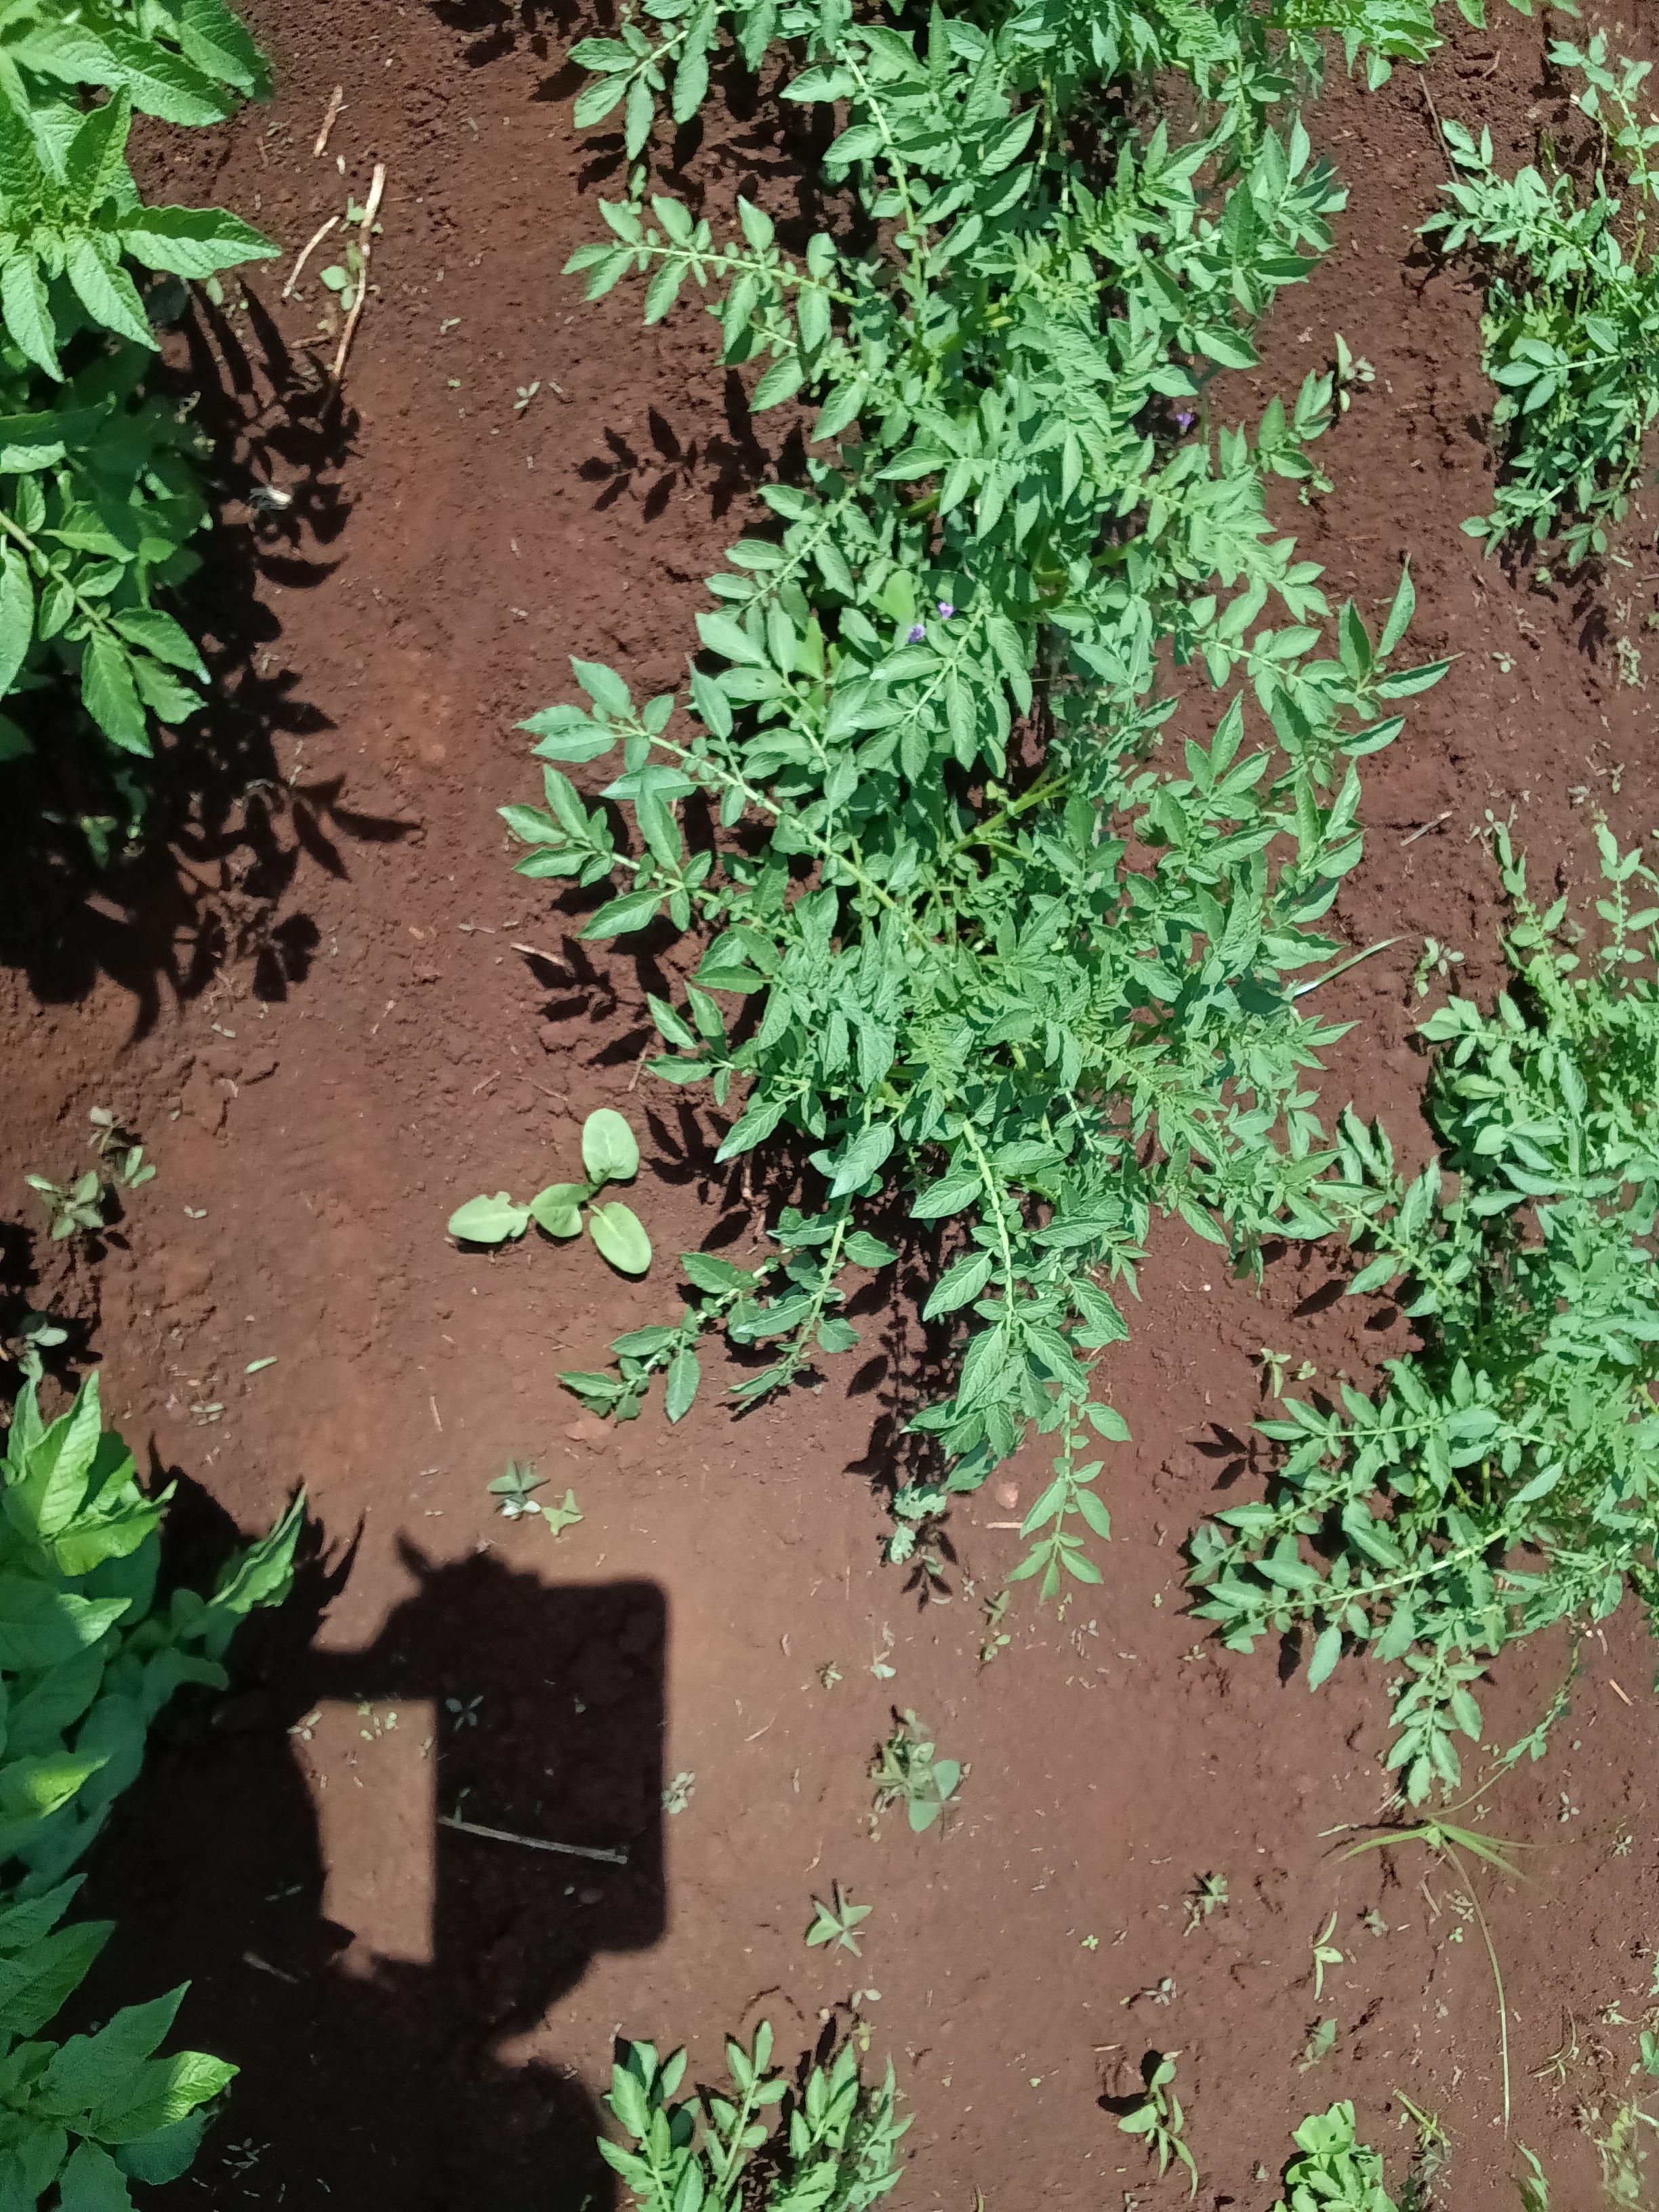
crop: potato
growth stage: vegetative
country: Kenya
